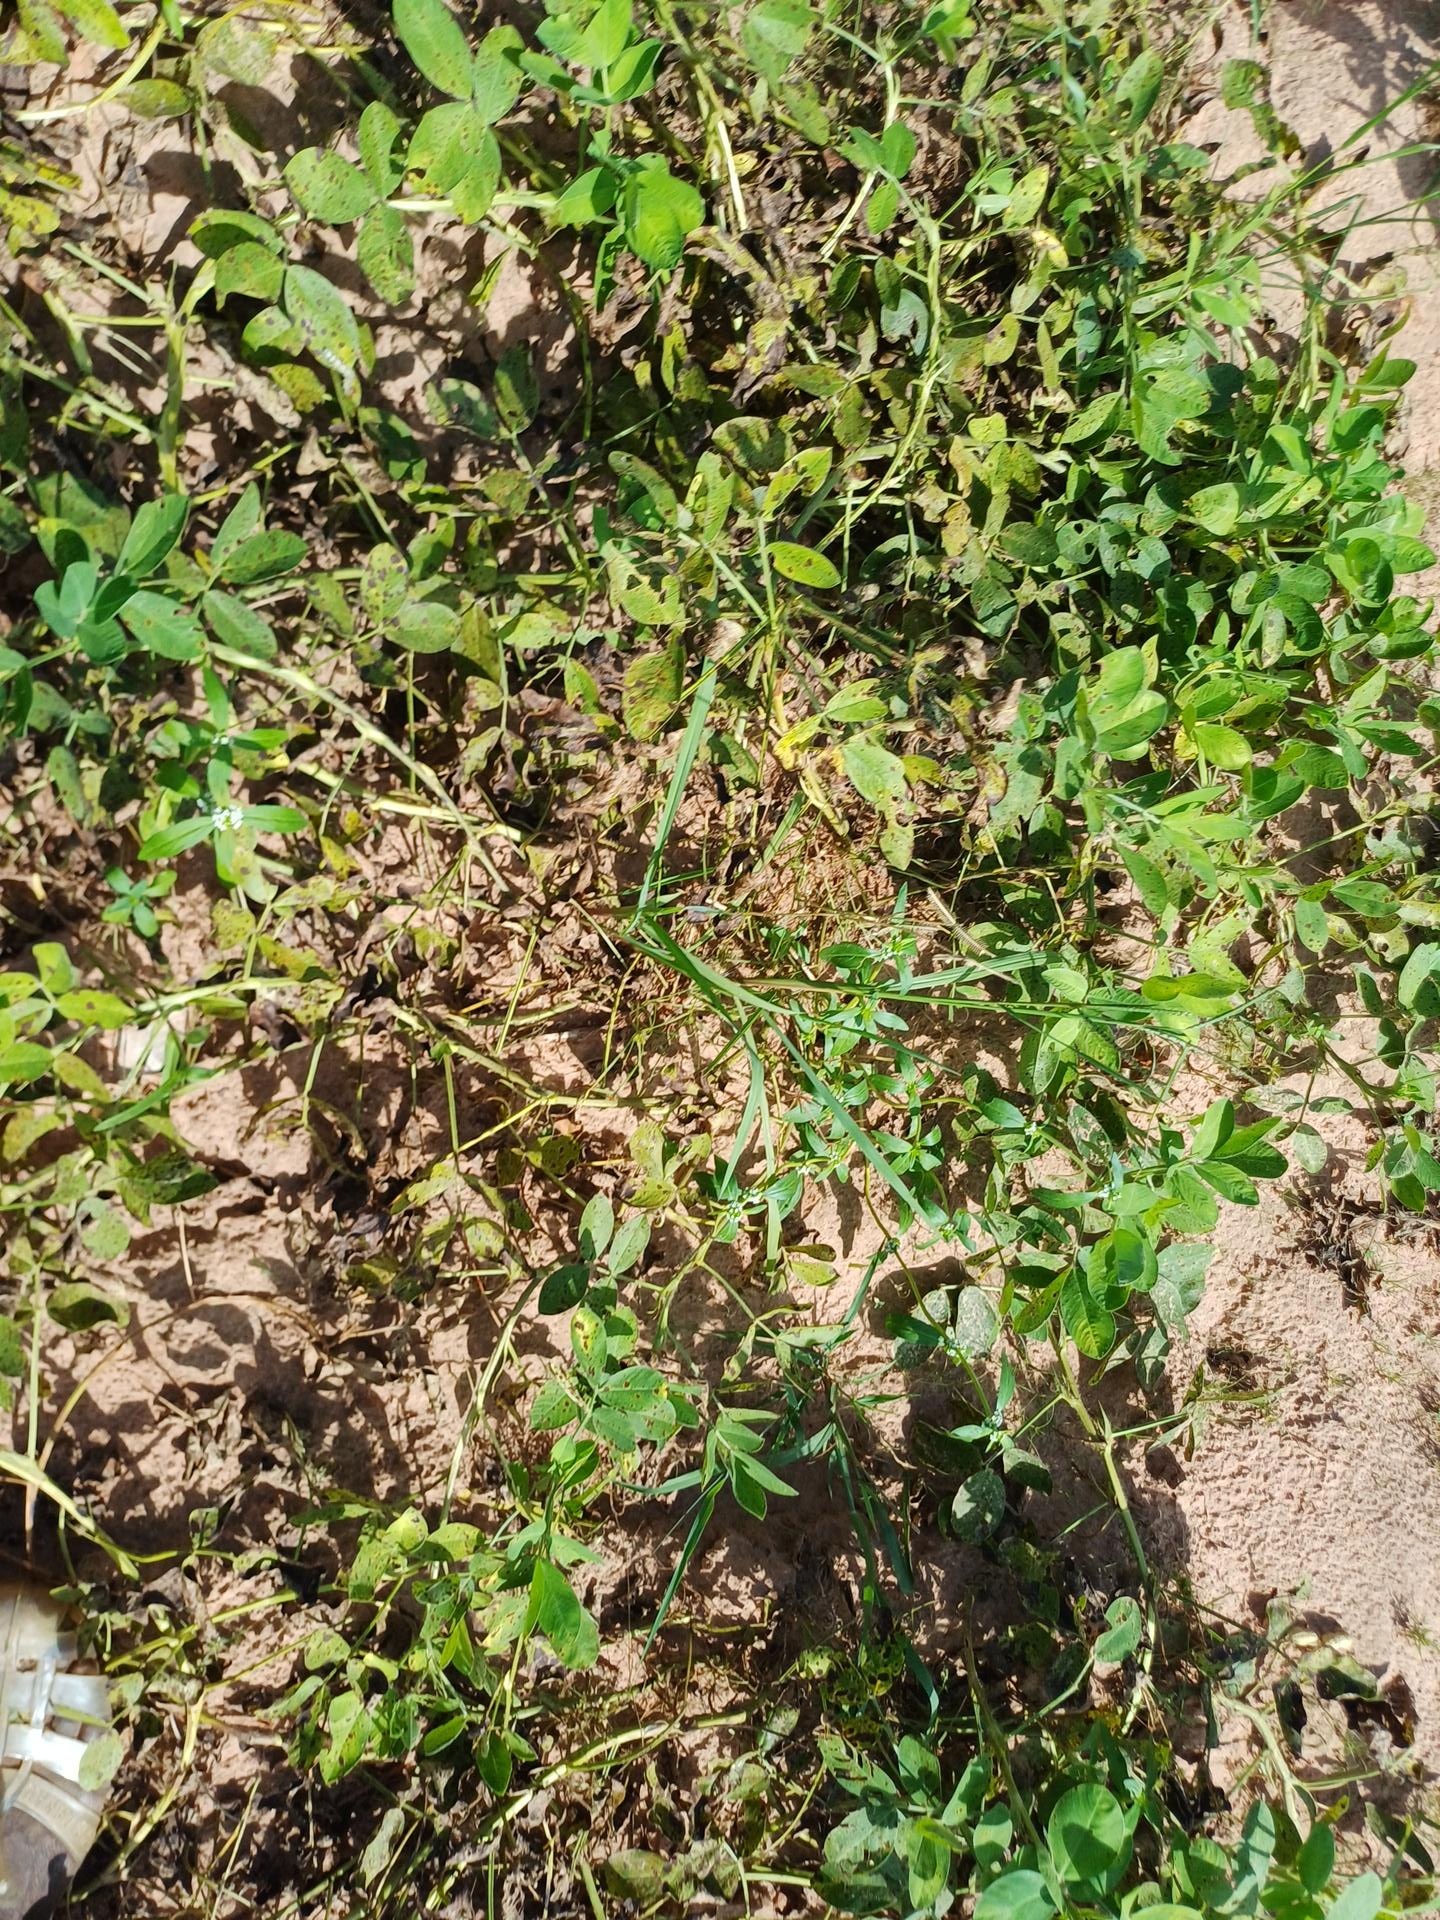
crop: groundnut
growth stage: flowering
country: Senegal
